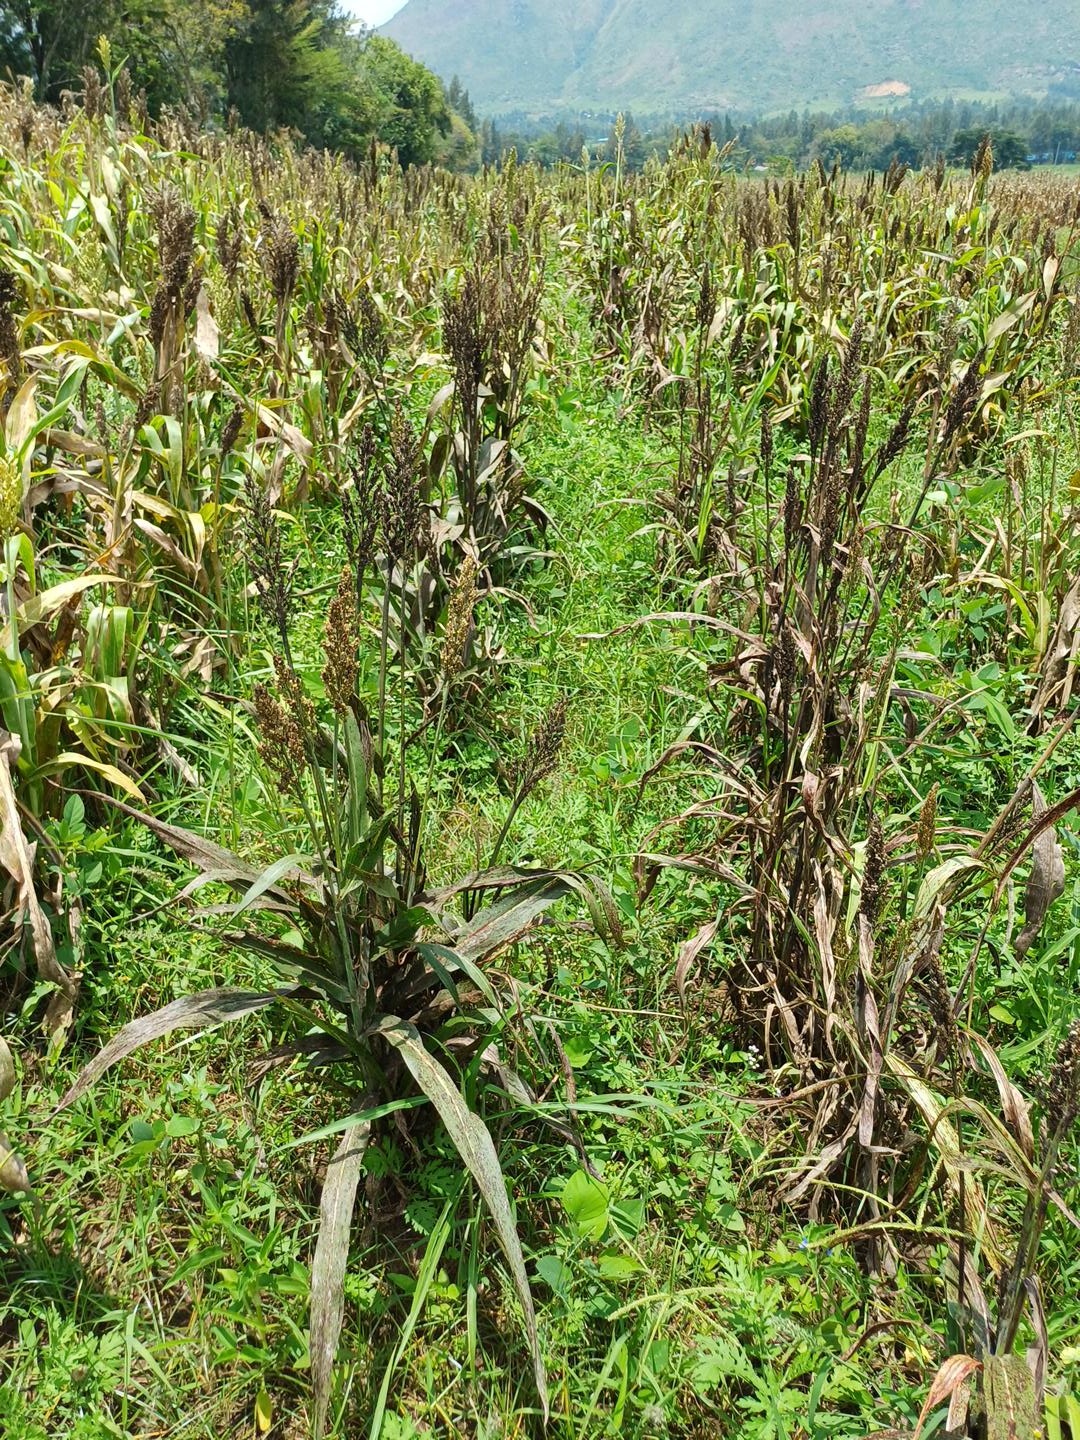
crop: sorghum
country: Kenya
